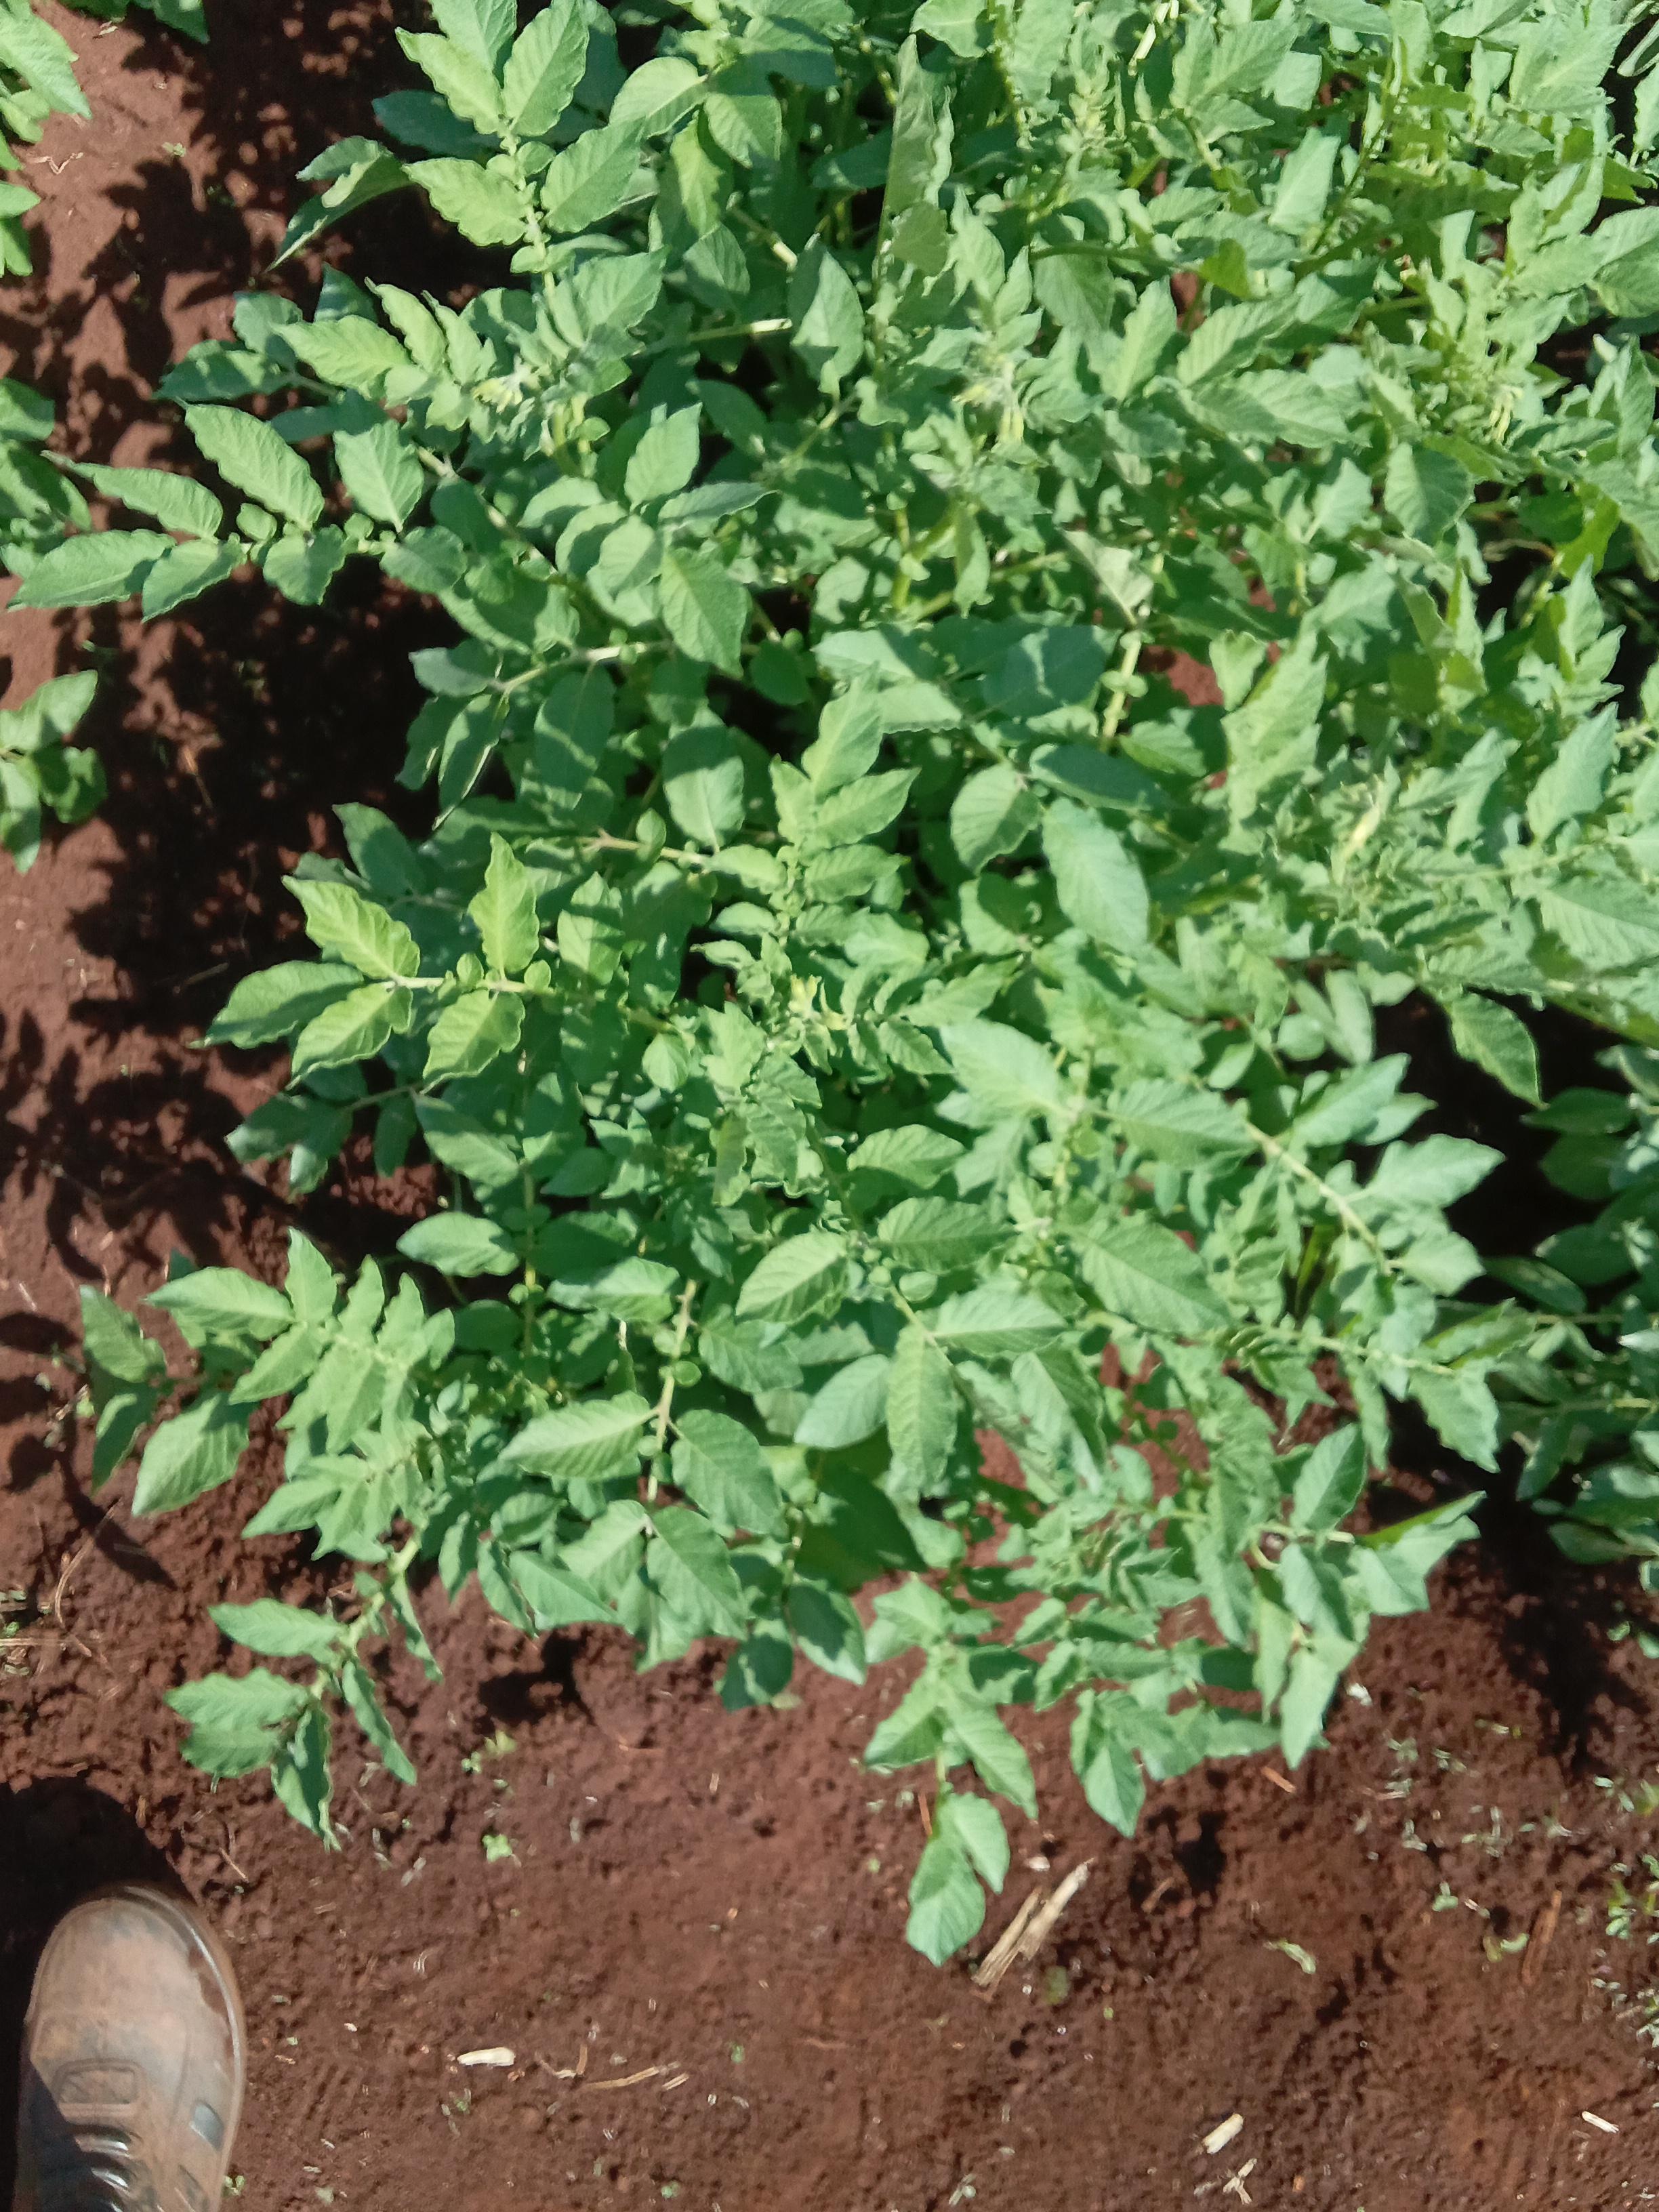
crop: potato
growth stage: vegetative
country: Kenya
